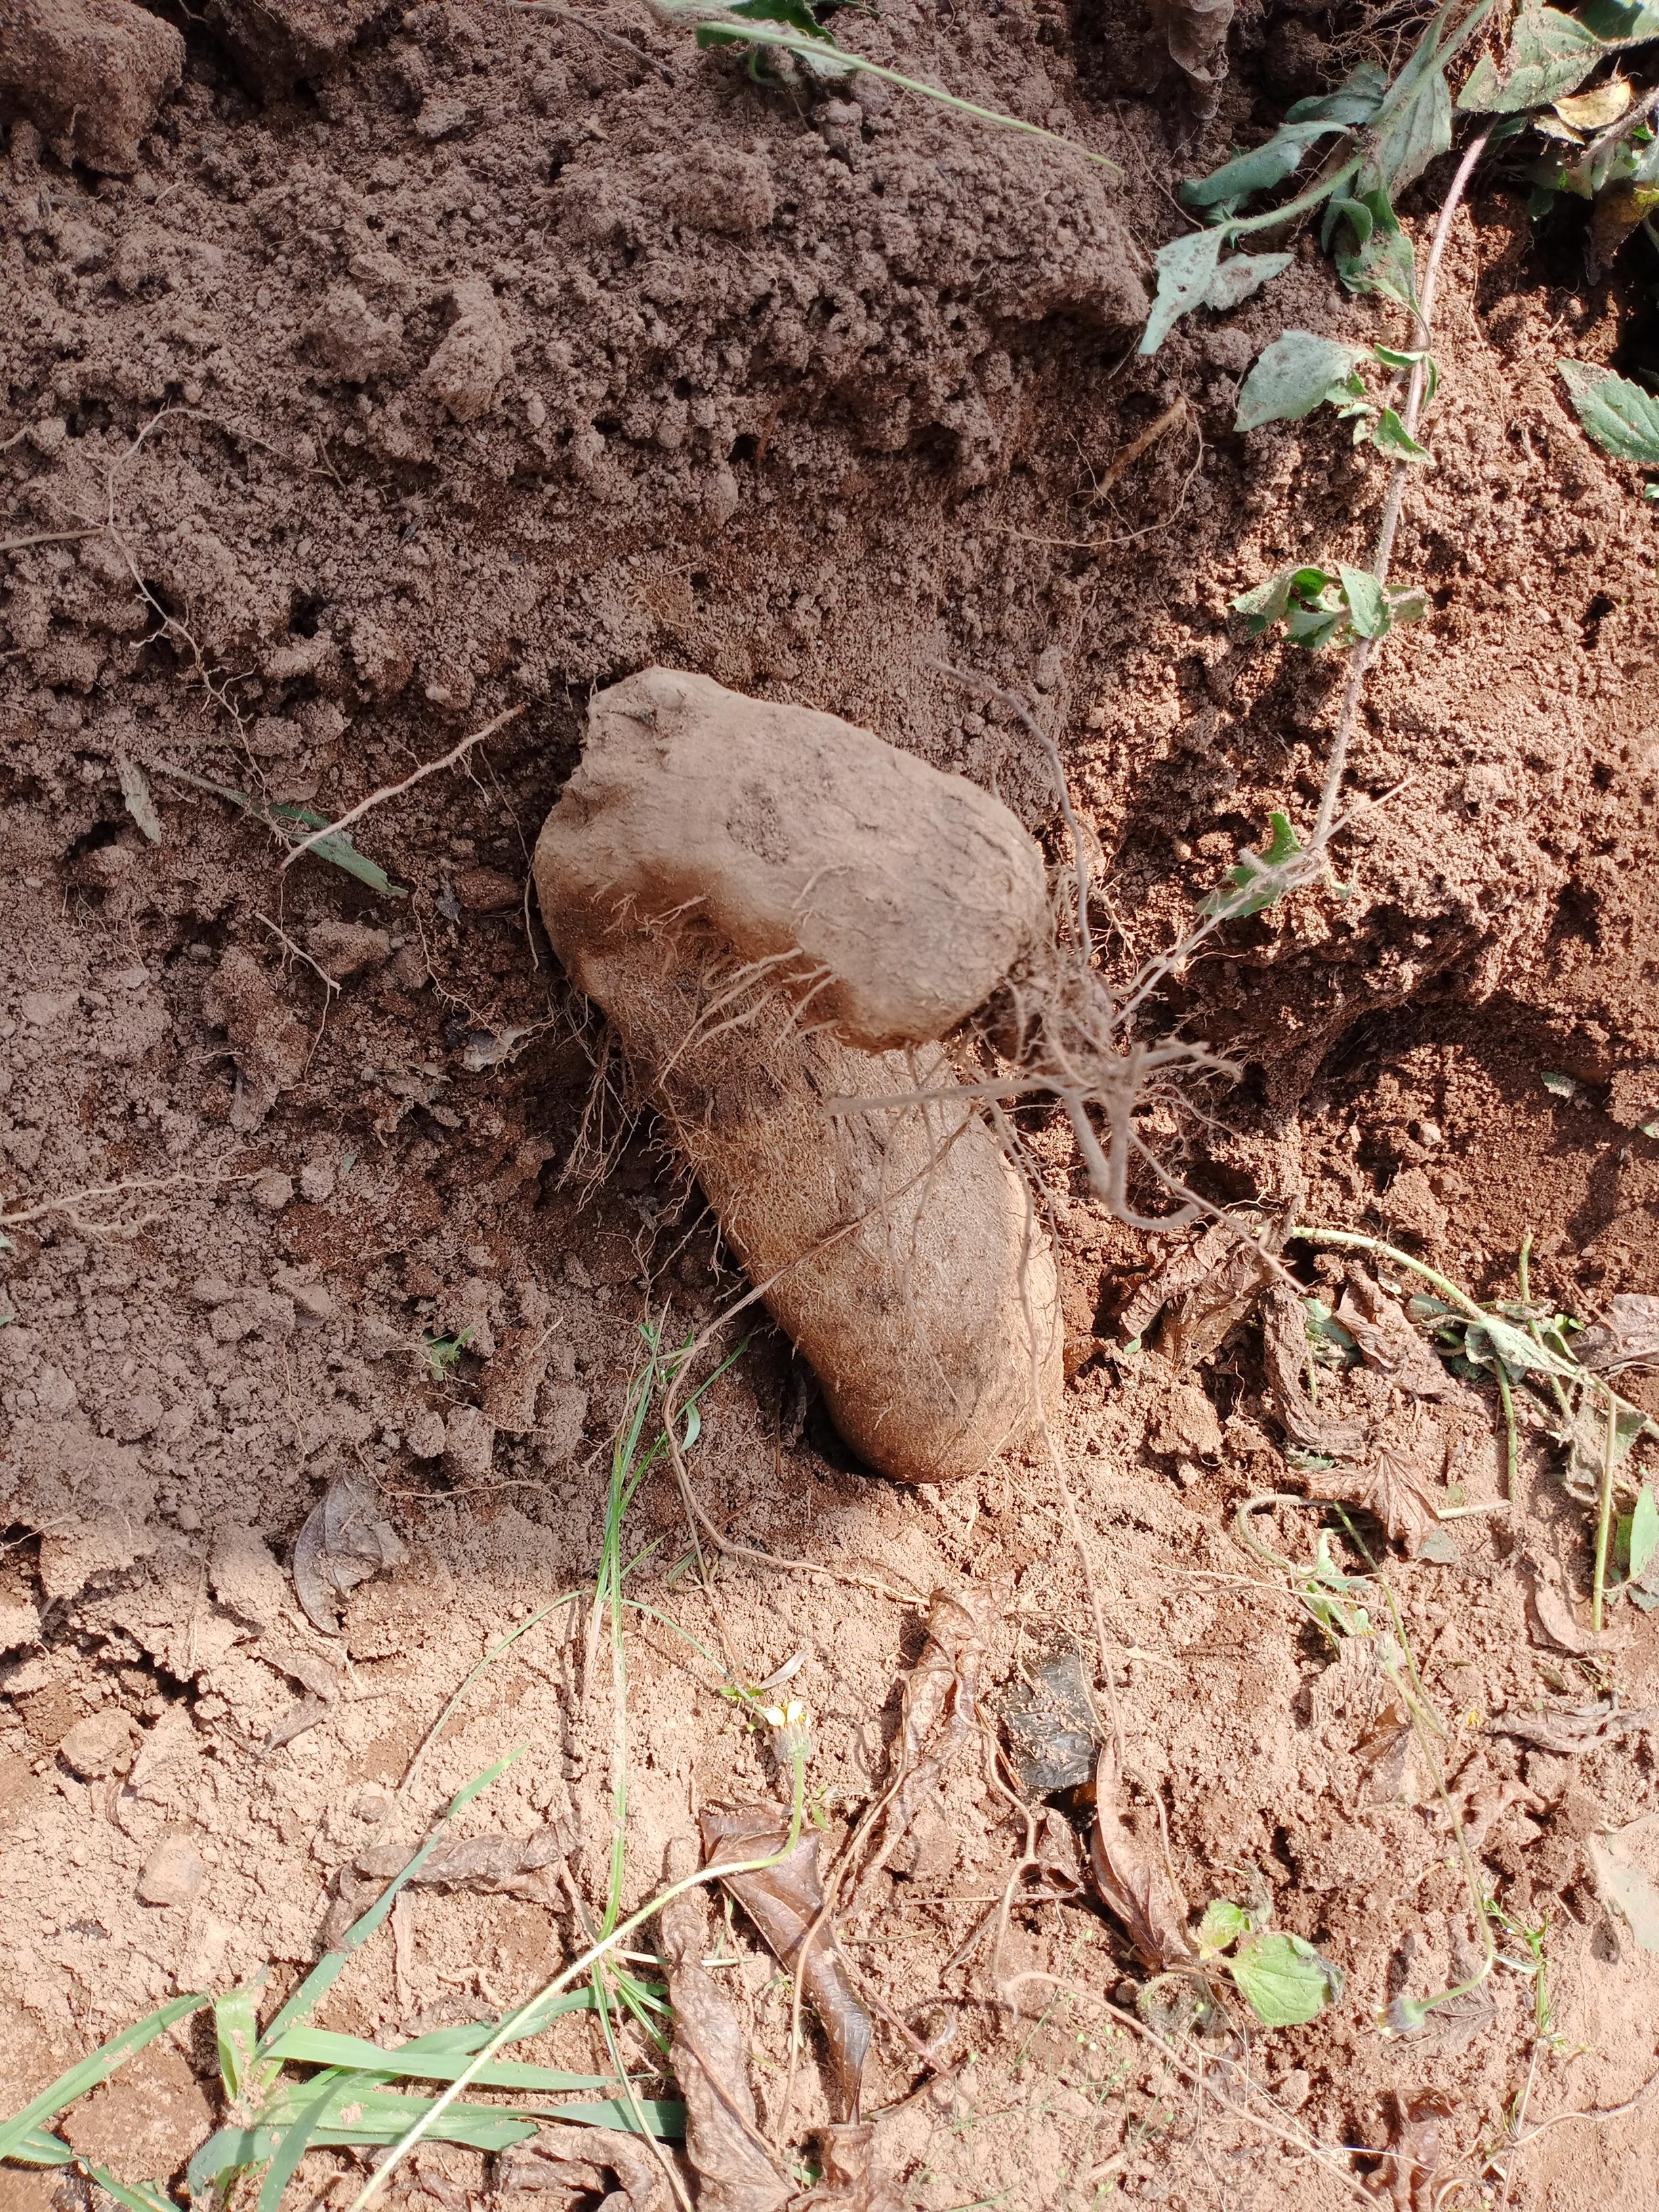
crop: yam
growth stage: harvest
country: Nigeria
